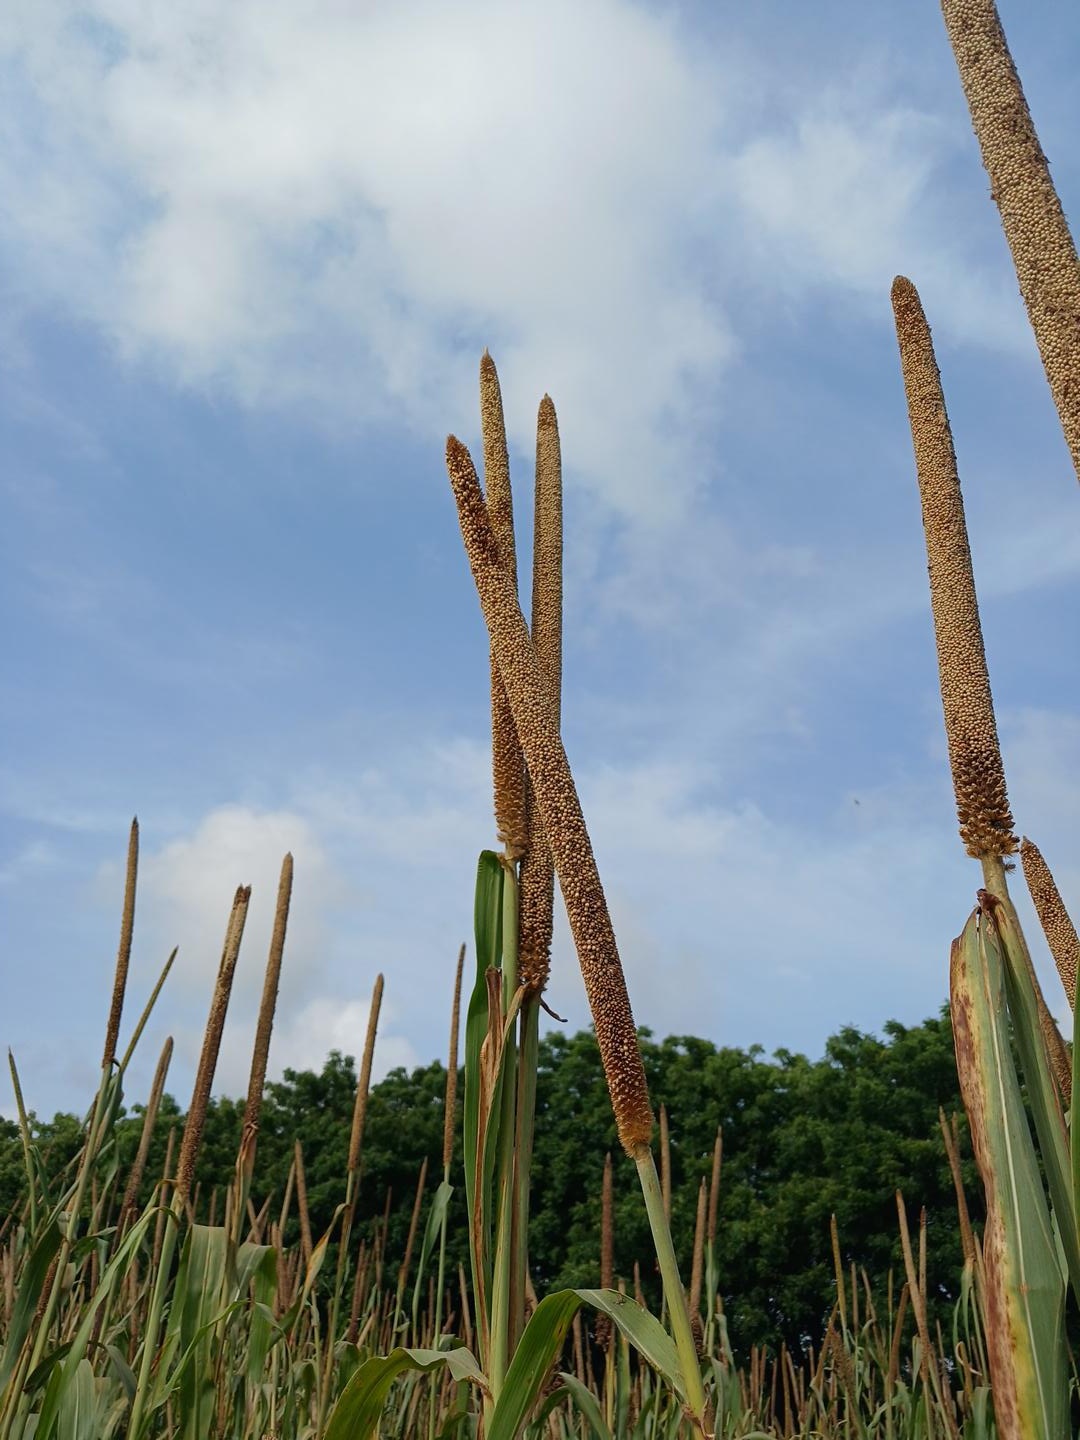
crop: pearl millet
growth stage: maturity
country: Senegal
